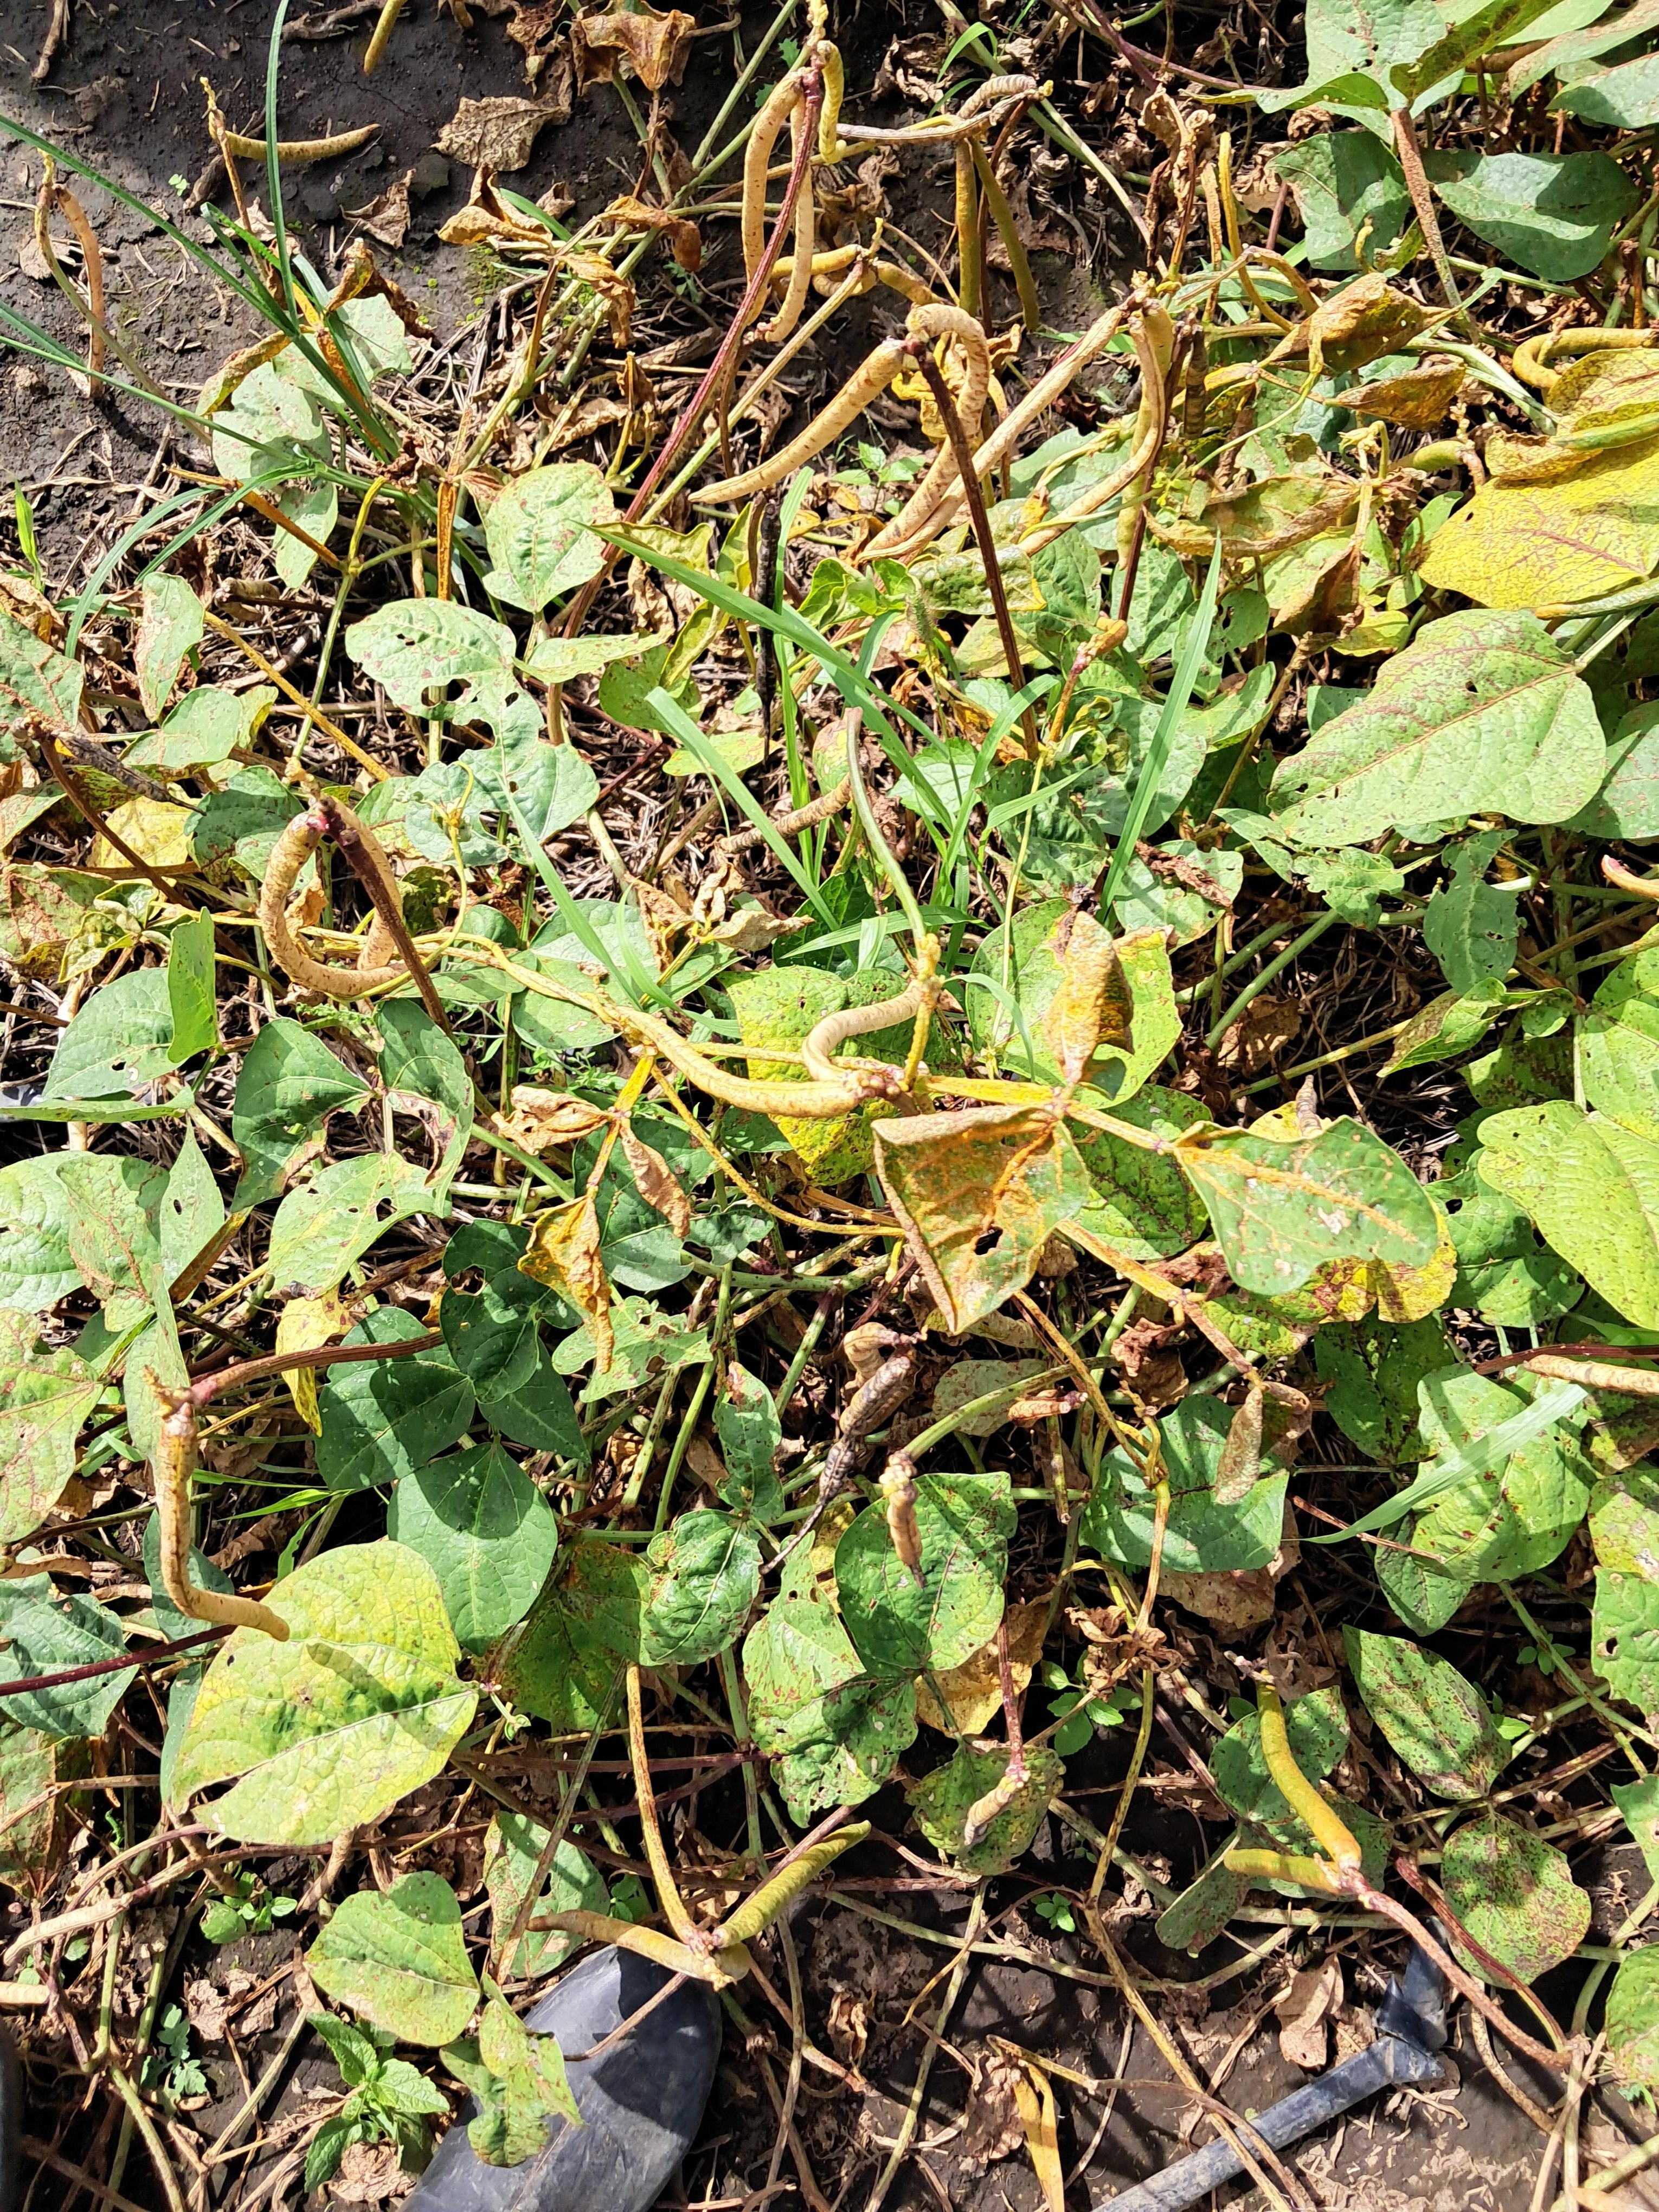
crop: cowpea
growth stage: development pod
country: Tanzania
